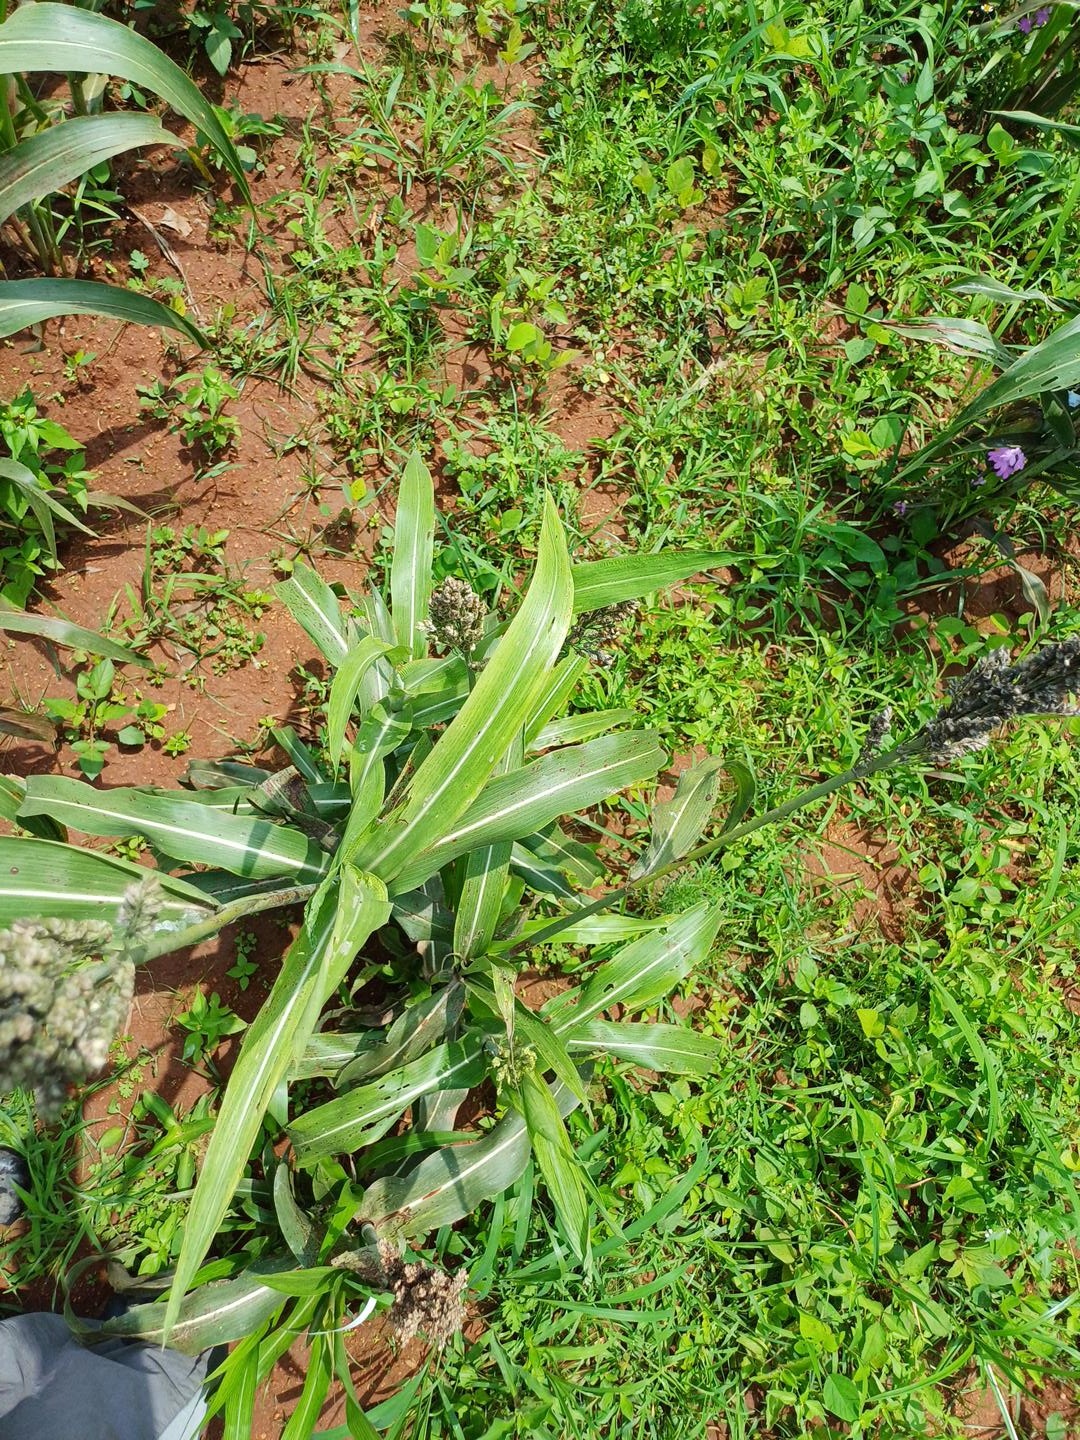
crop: sorghum
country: Kenya
